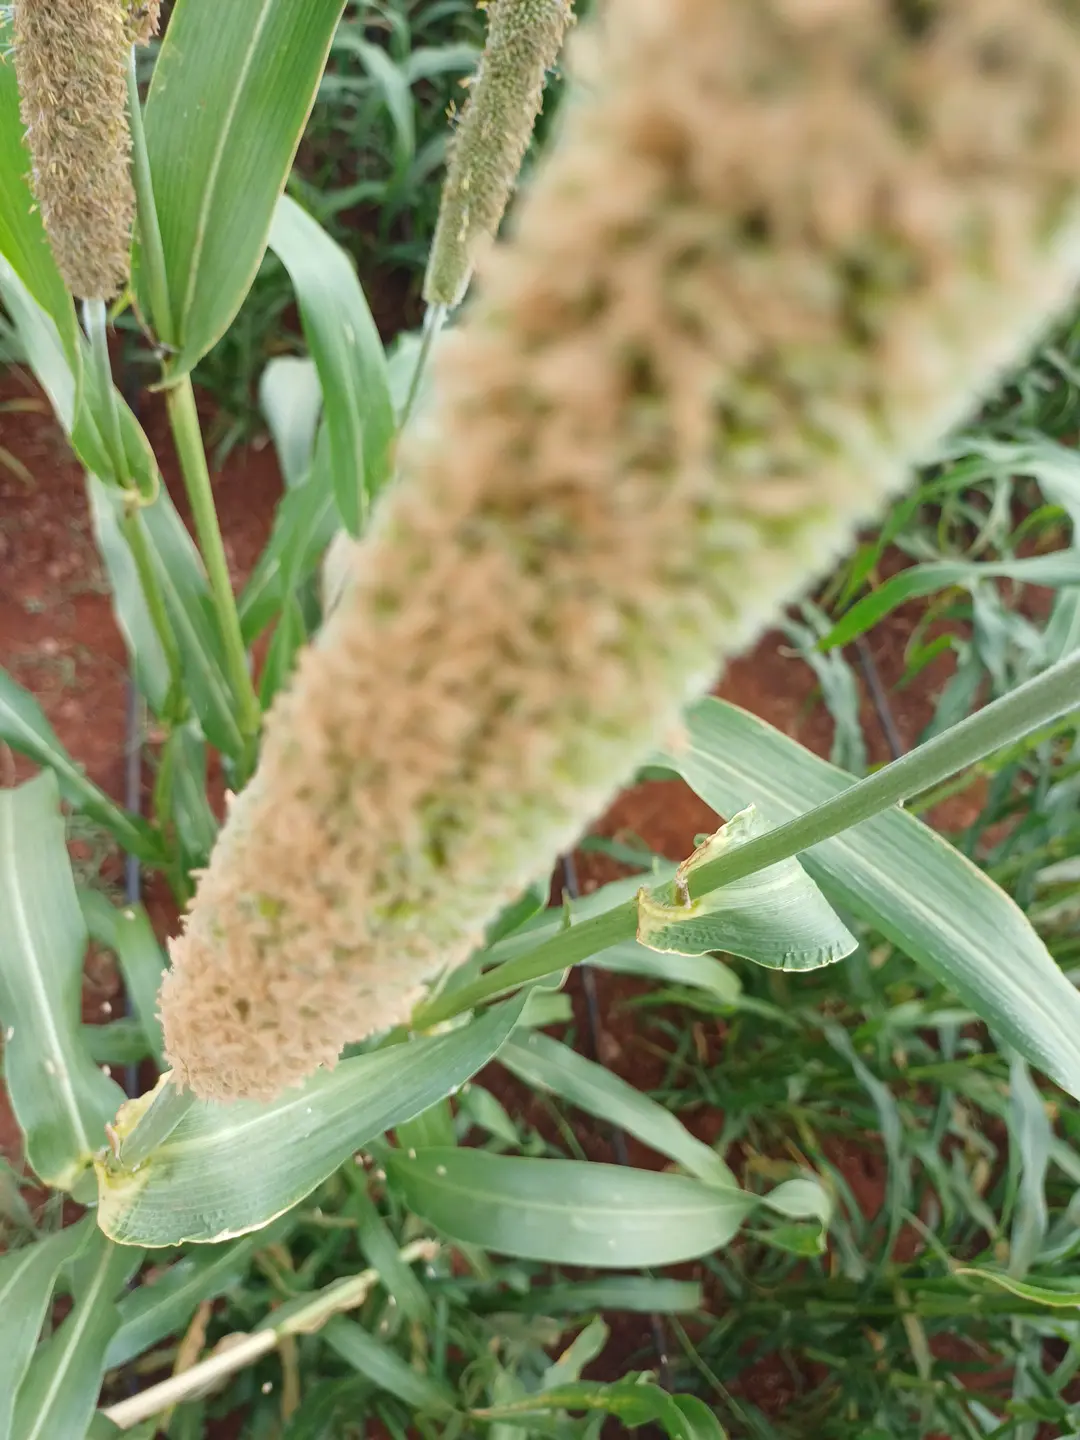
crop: pearl millet
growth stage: flowering
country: Kenya
